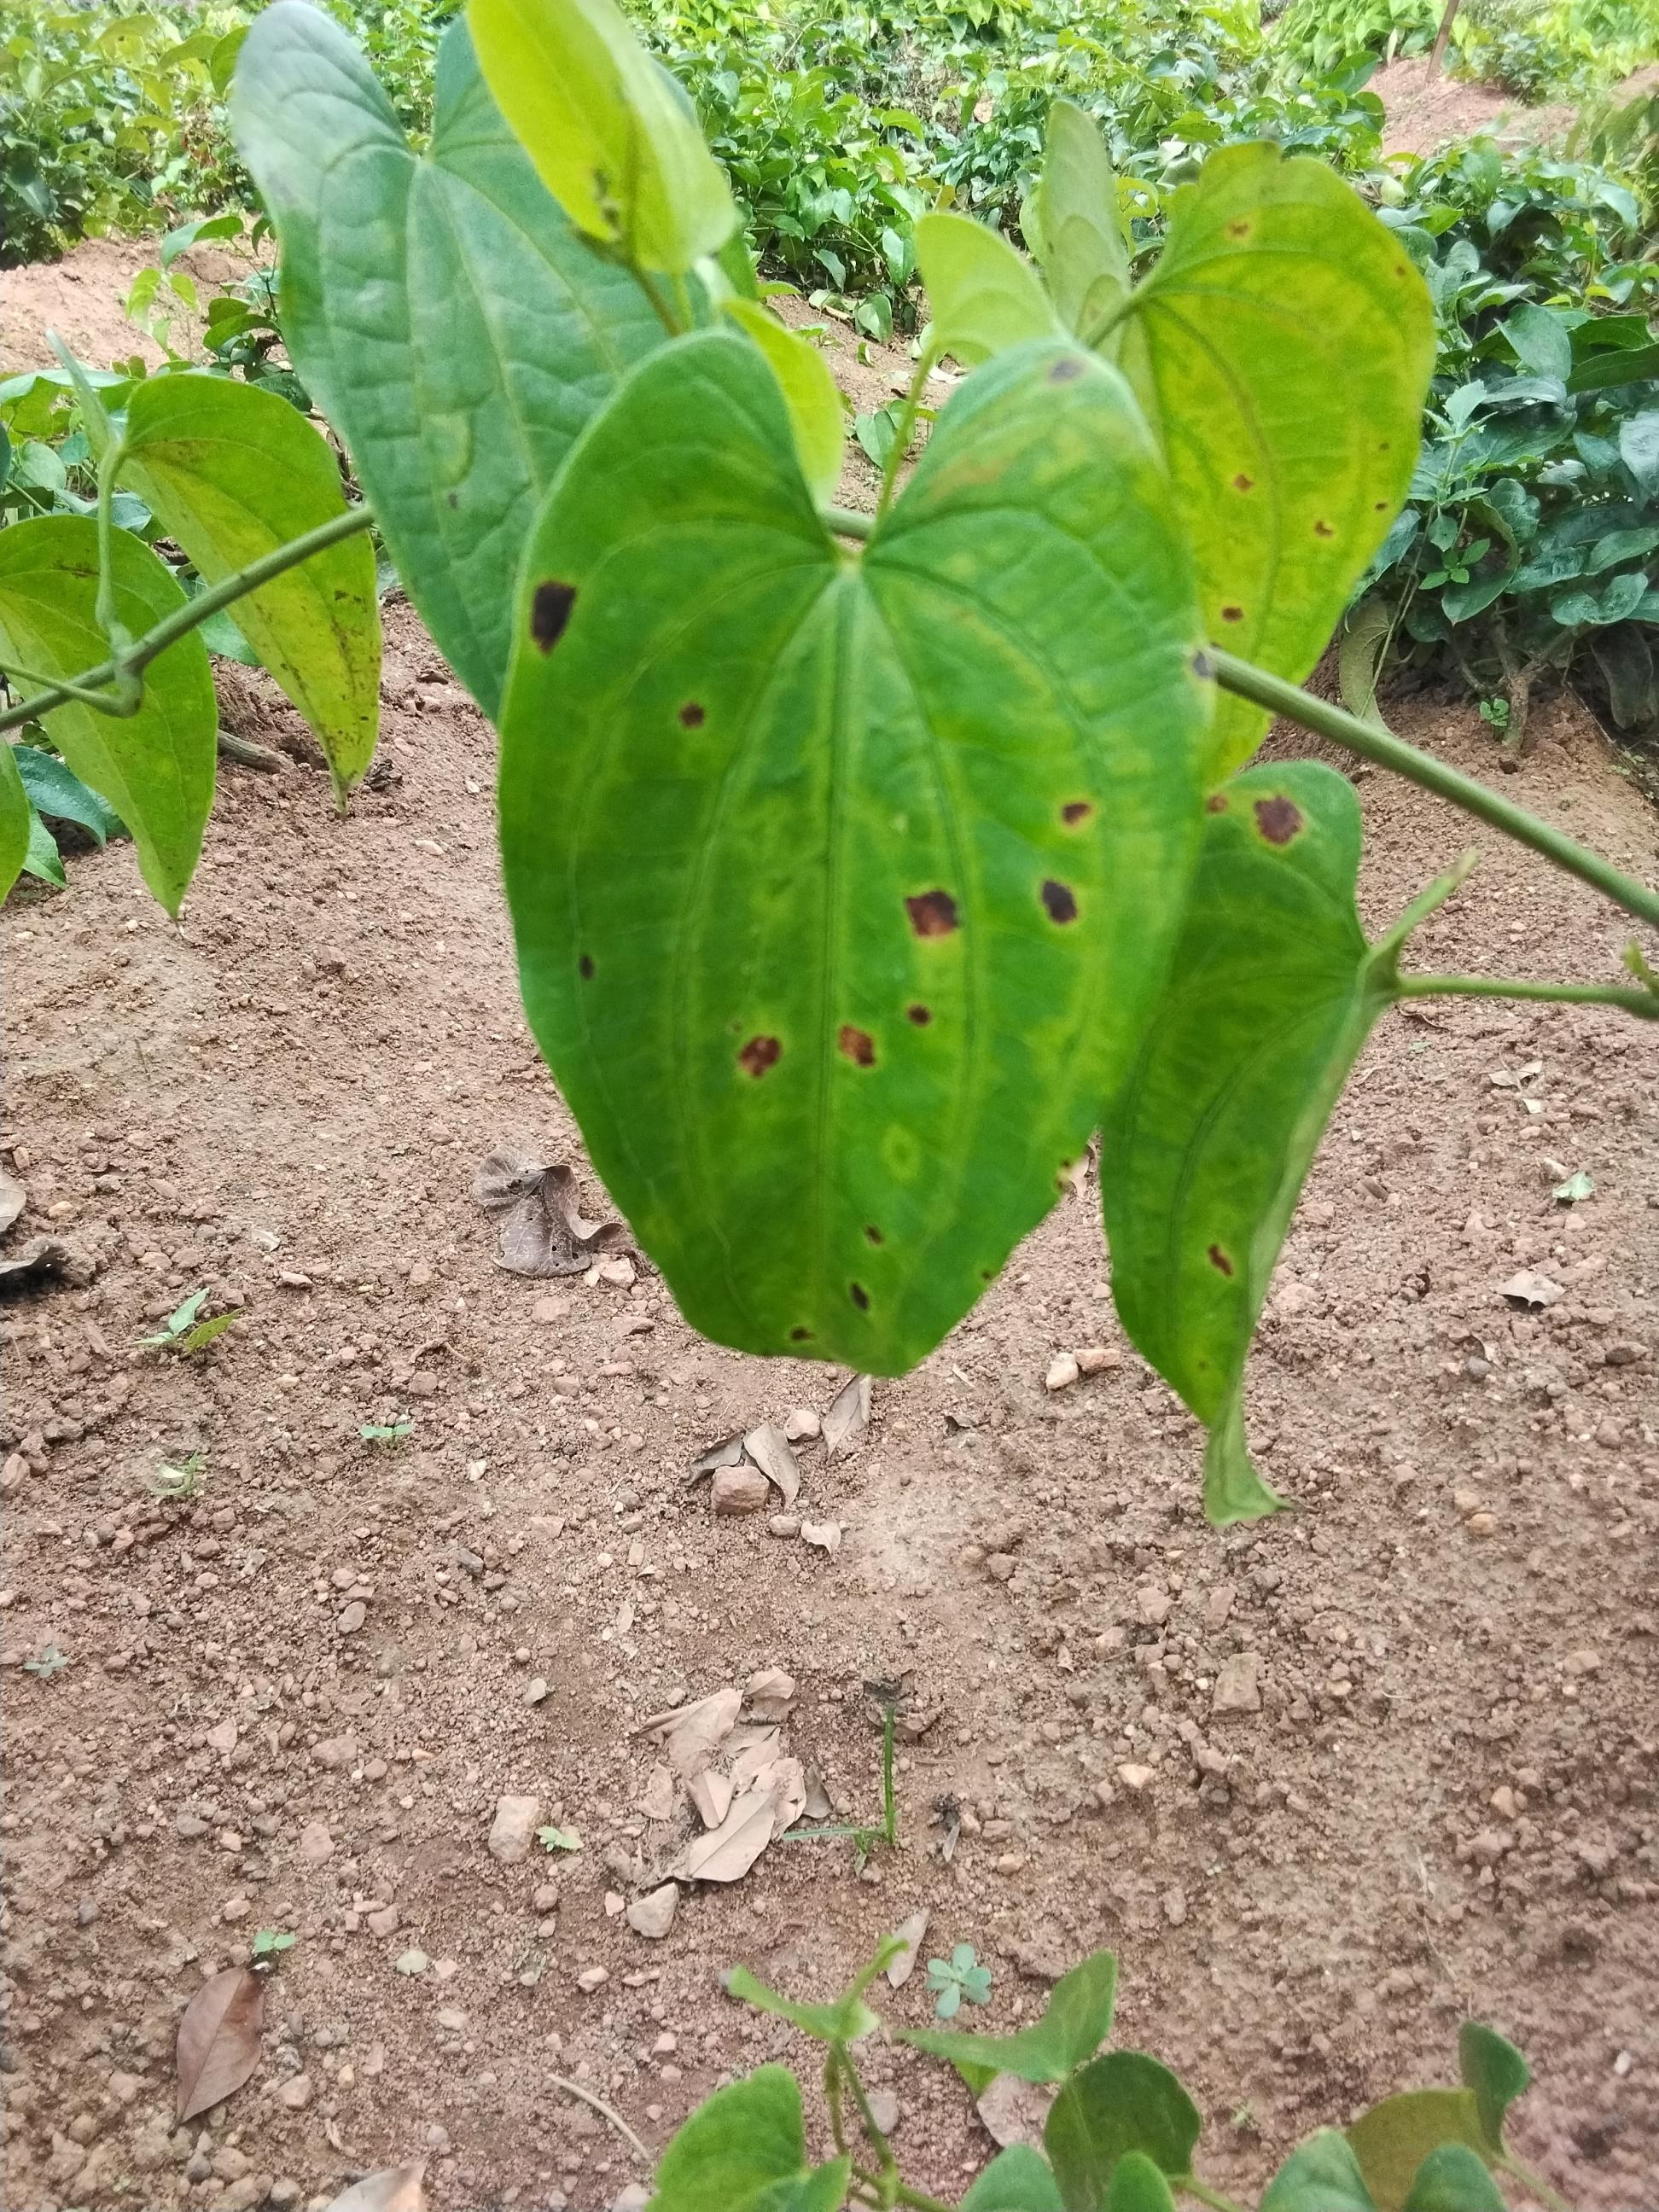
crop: yam
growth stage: vegetative
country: Nigeria
